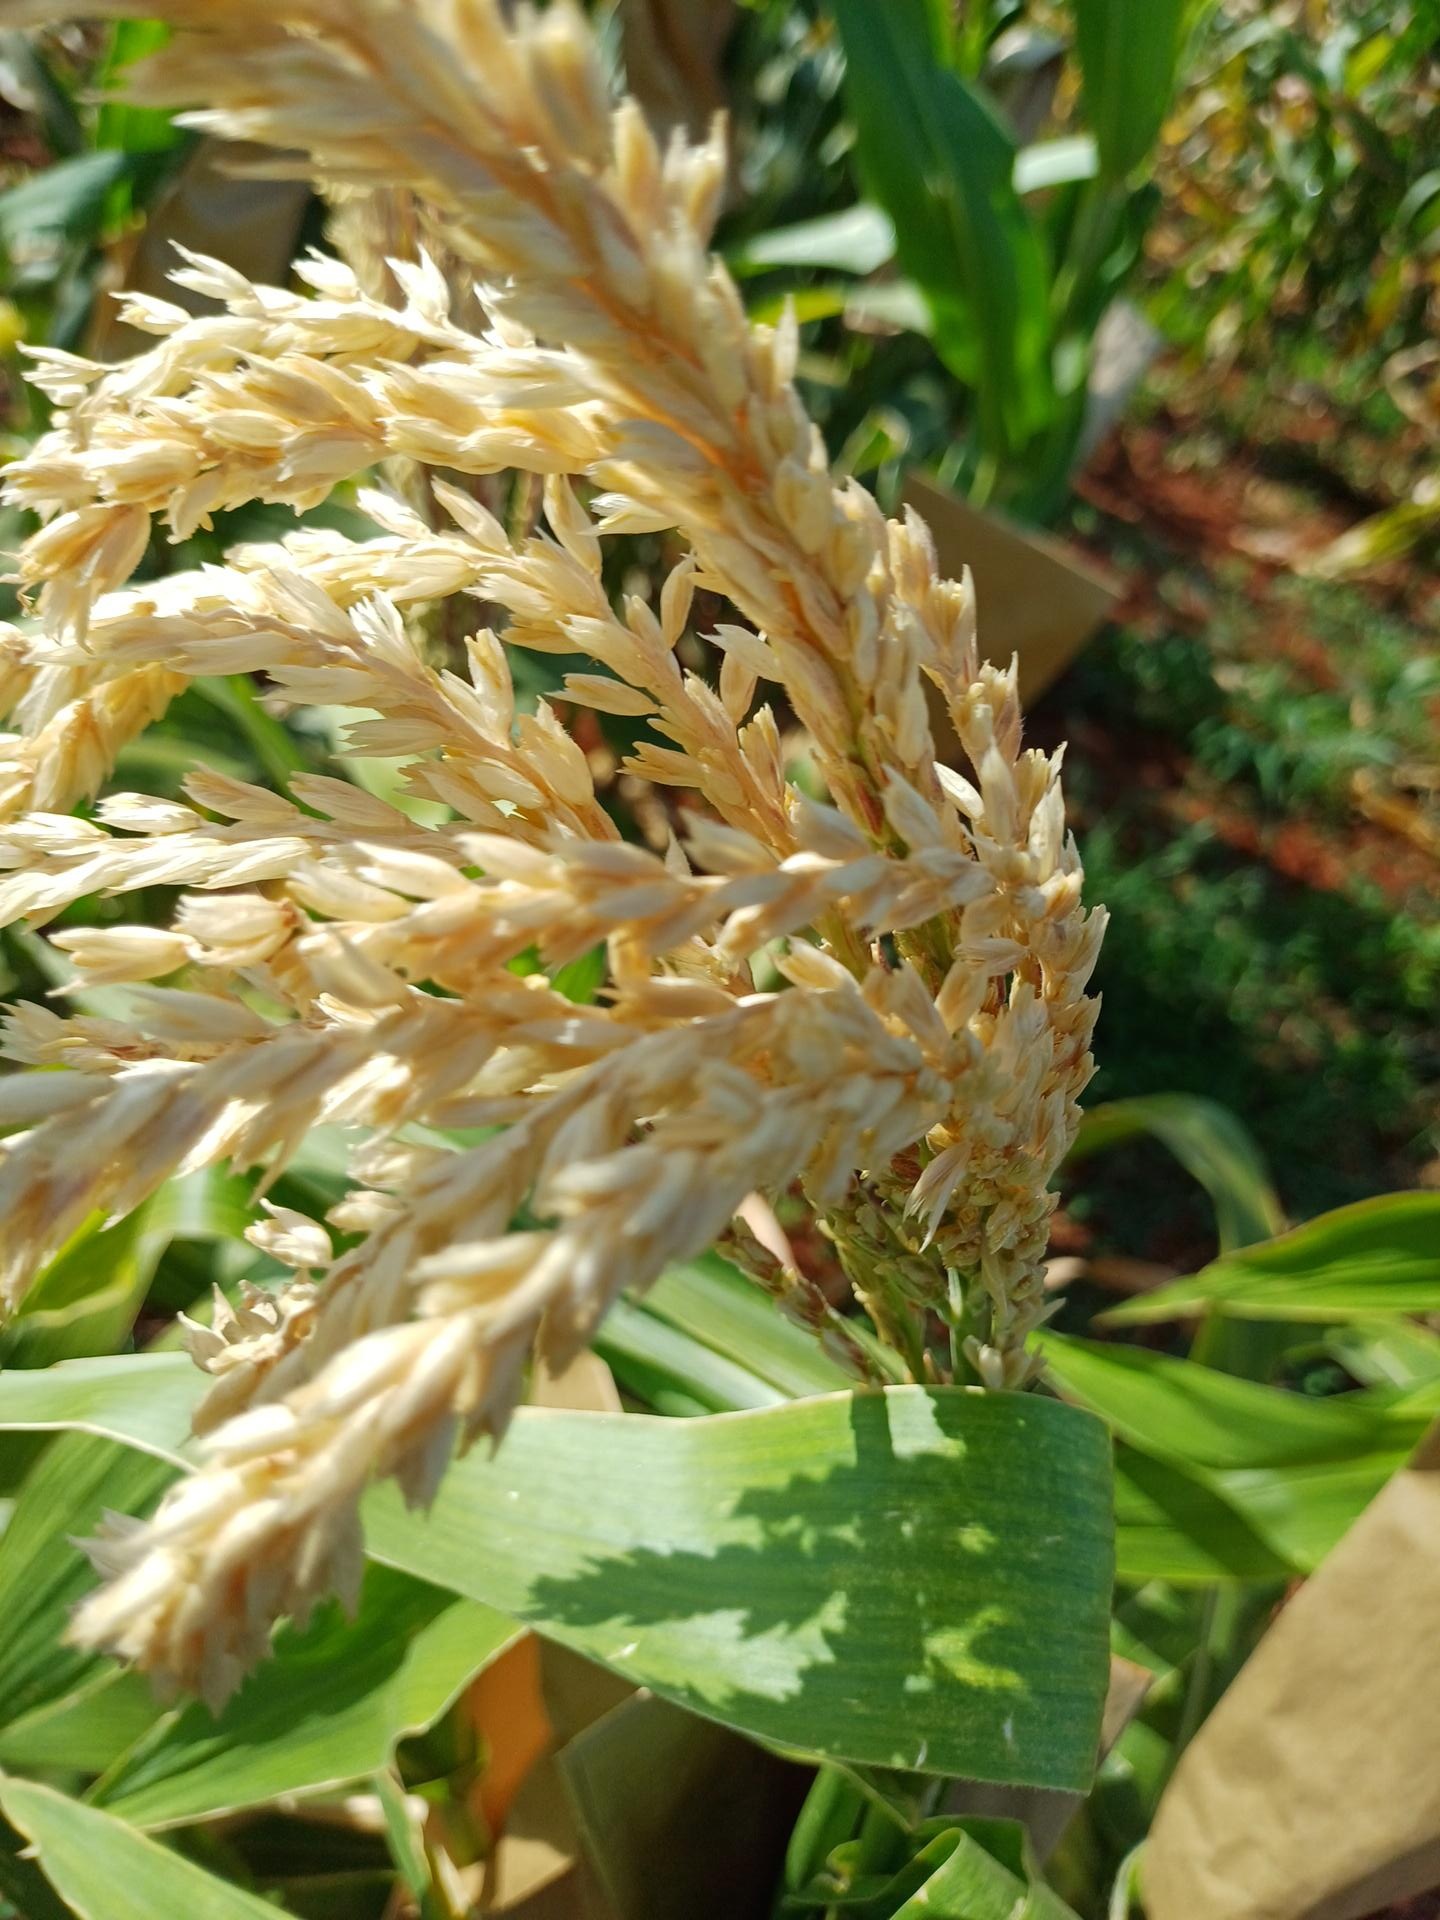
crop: maize
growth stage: flowering
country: Kenya
